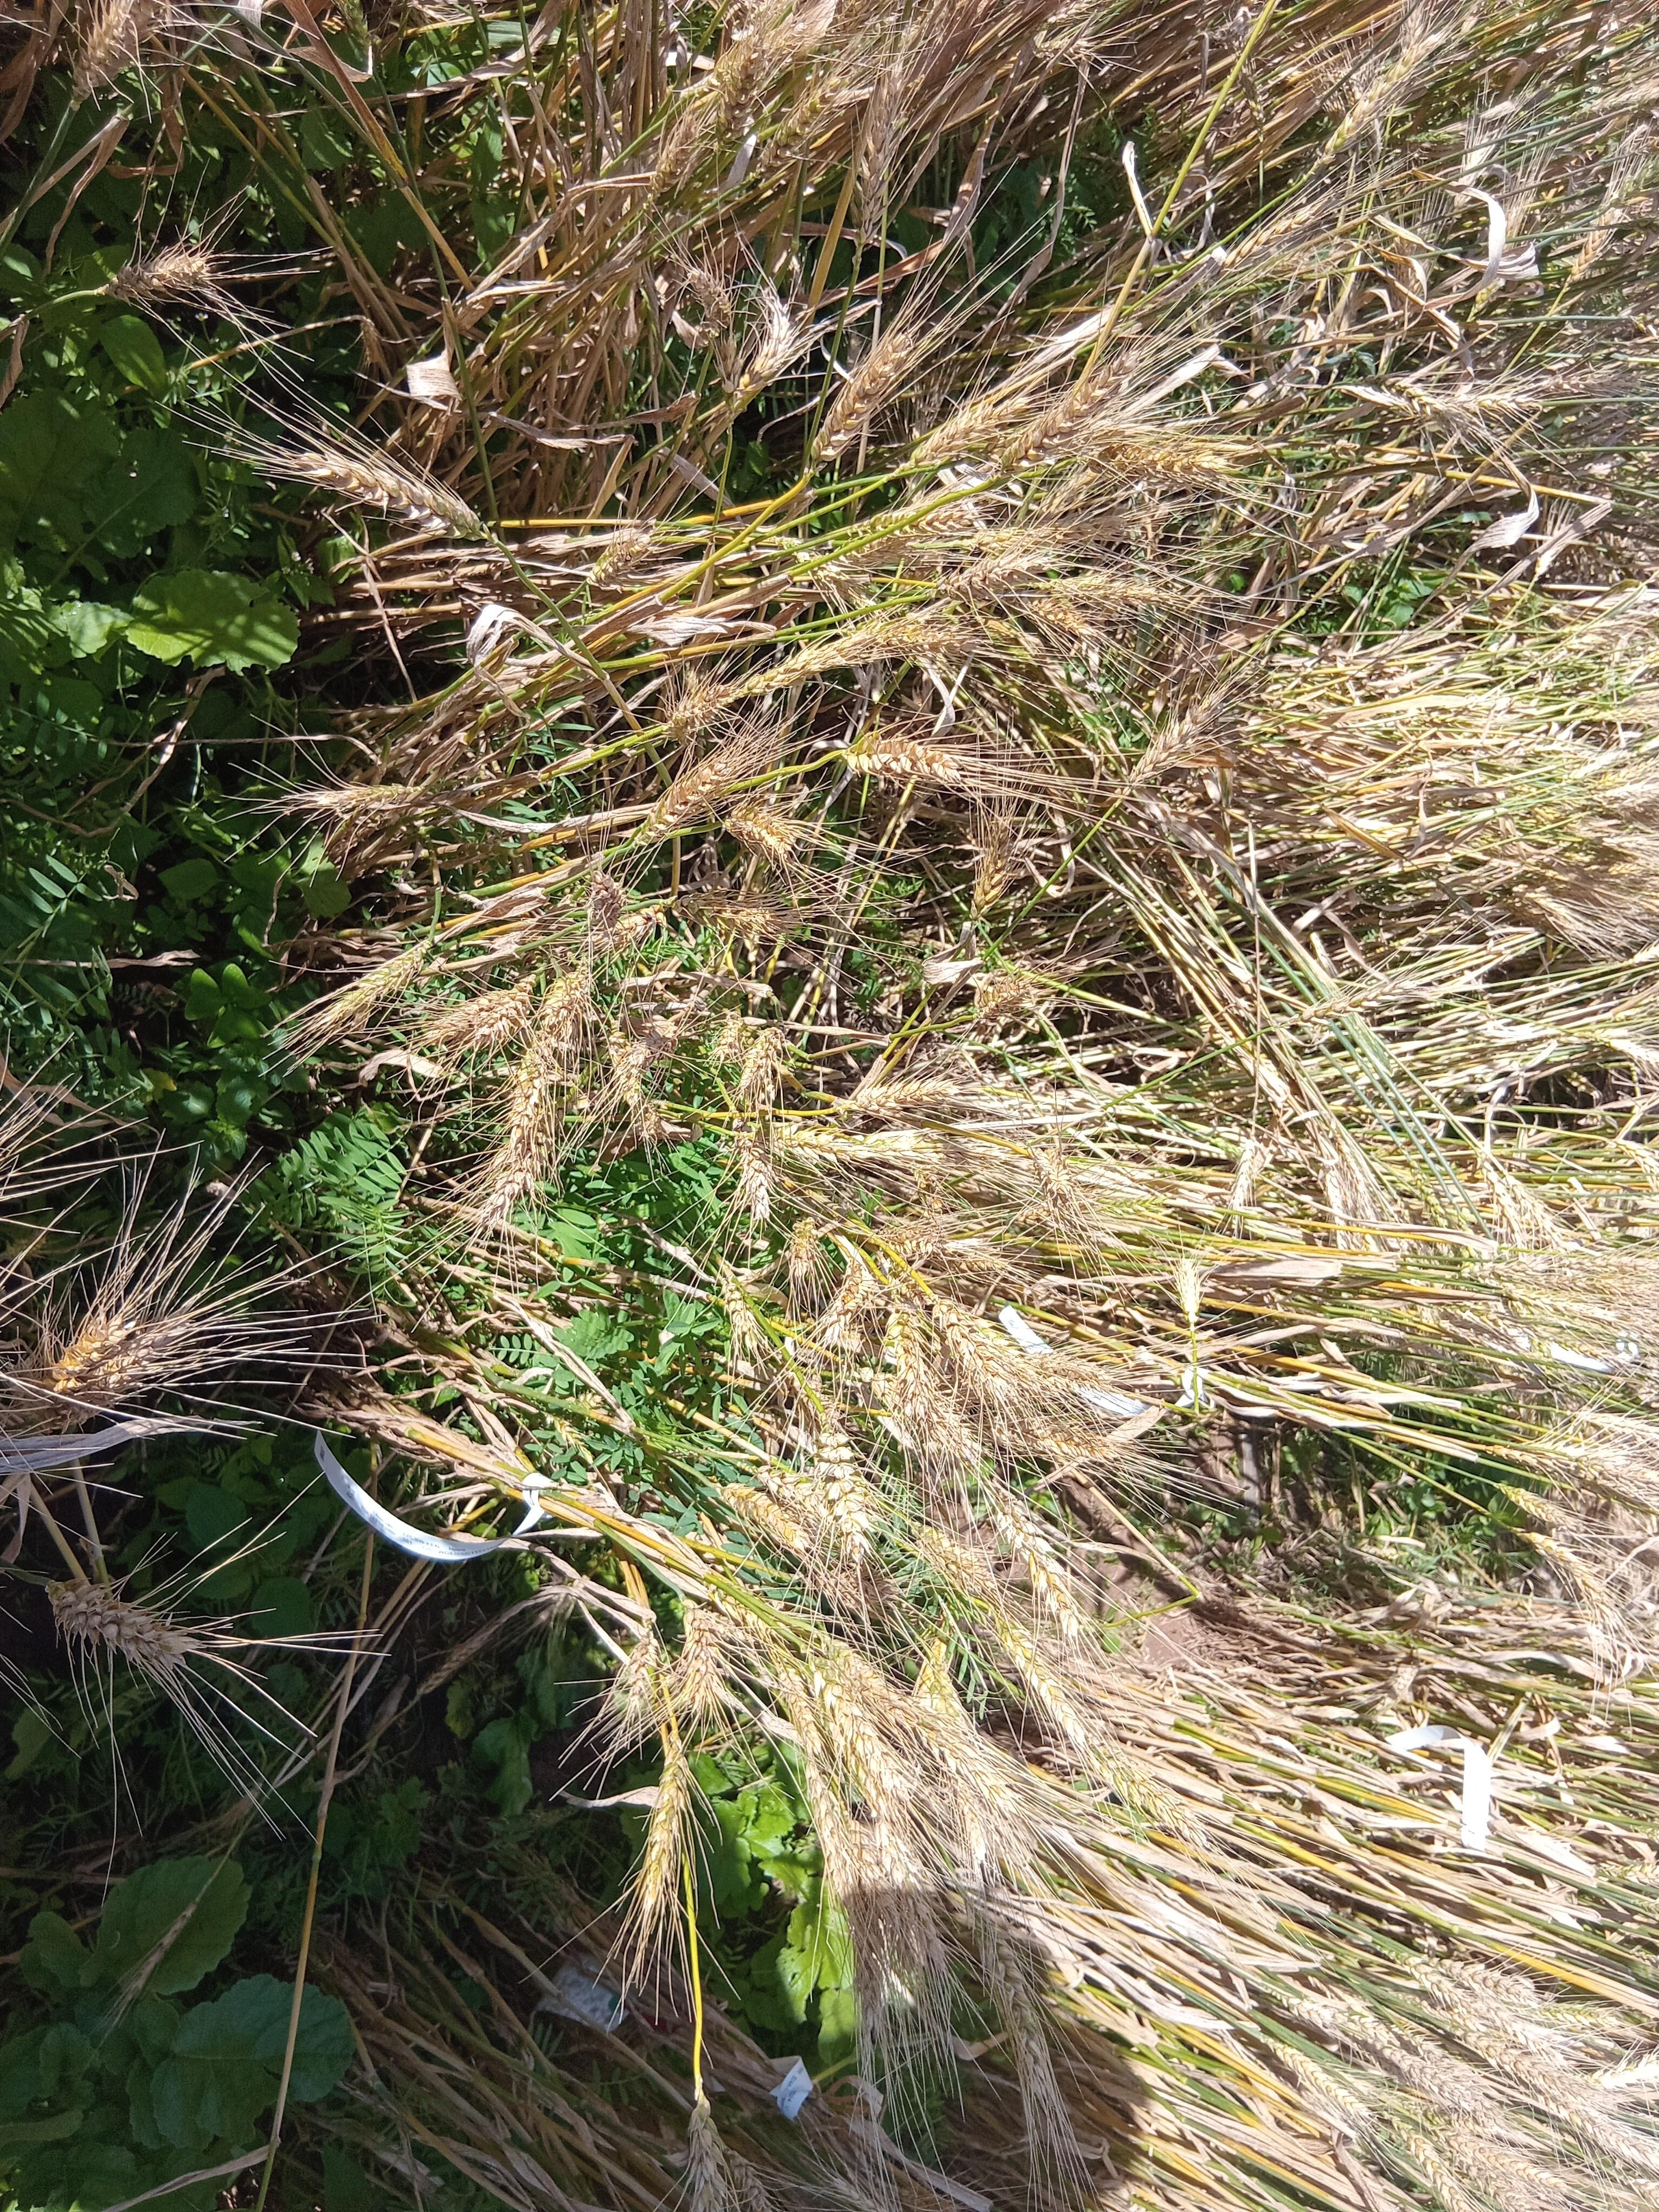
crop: wheat
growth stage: maturity
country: Kenya
